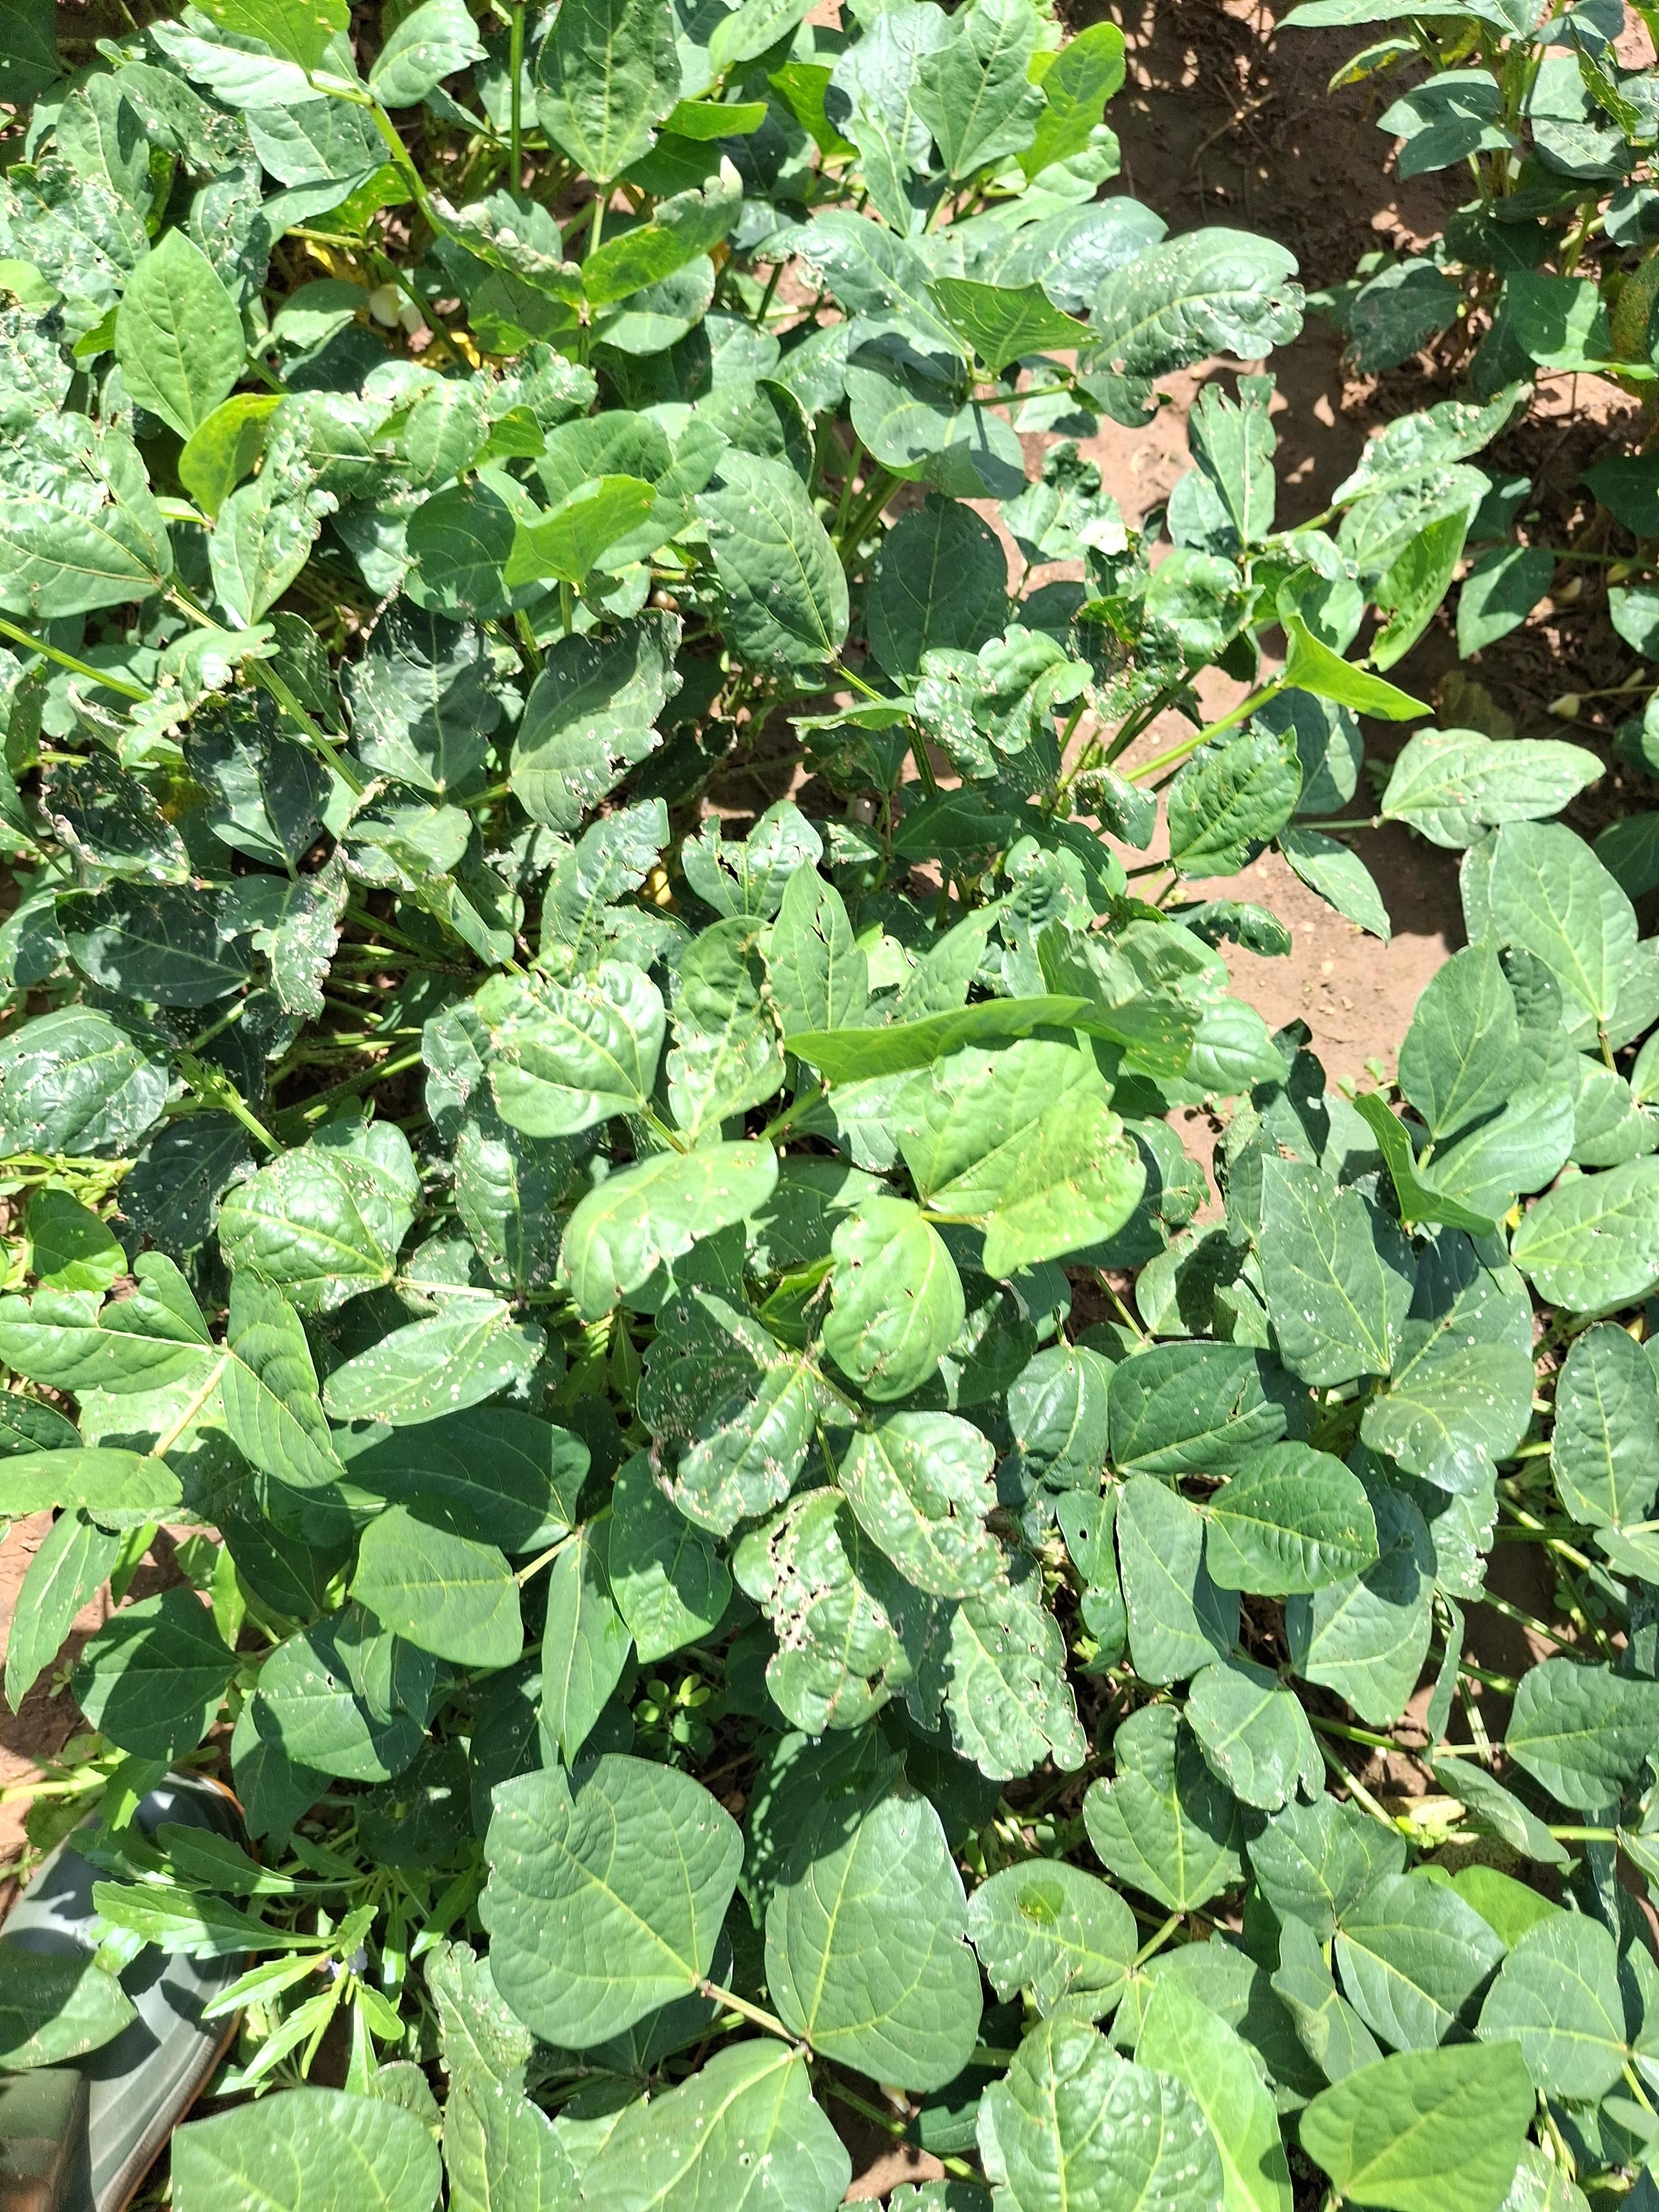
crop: cowpea
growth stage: flowering
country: Nigeria
